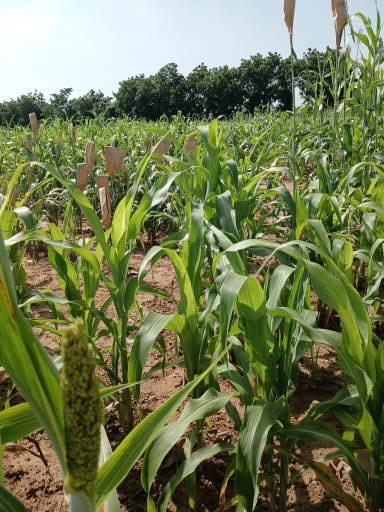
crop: sorghum
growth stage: flowering
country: Senegal
